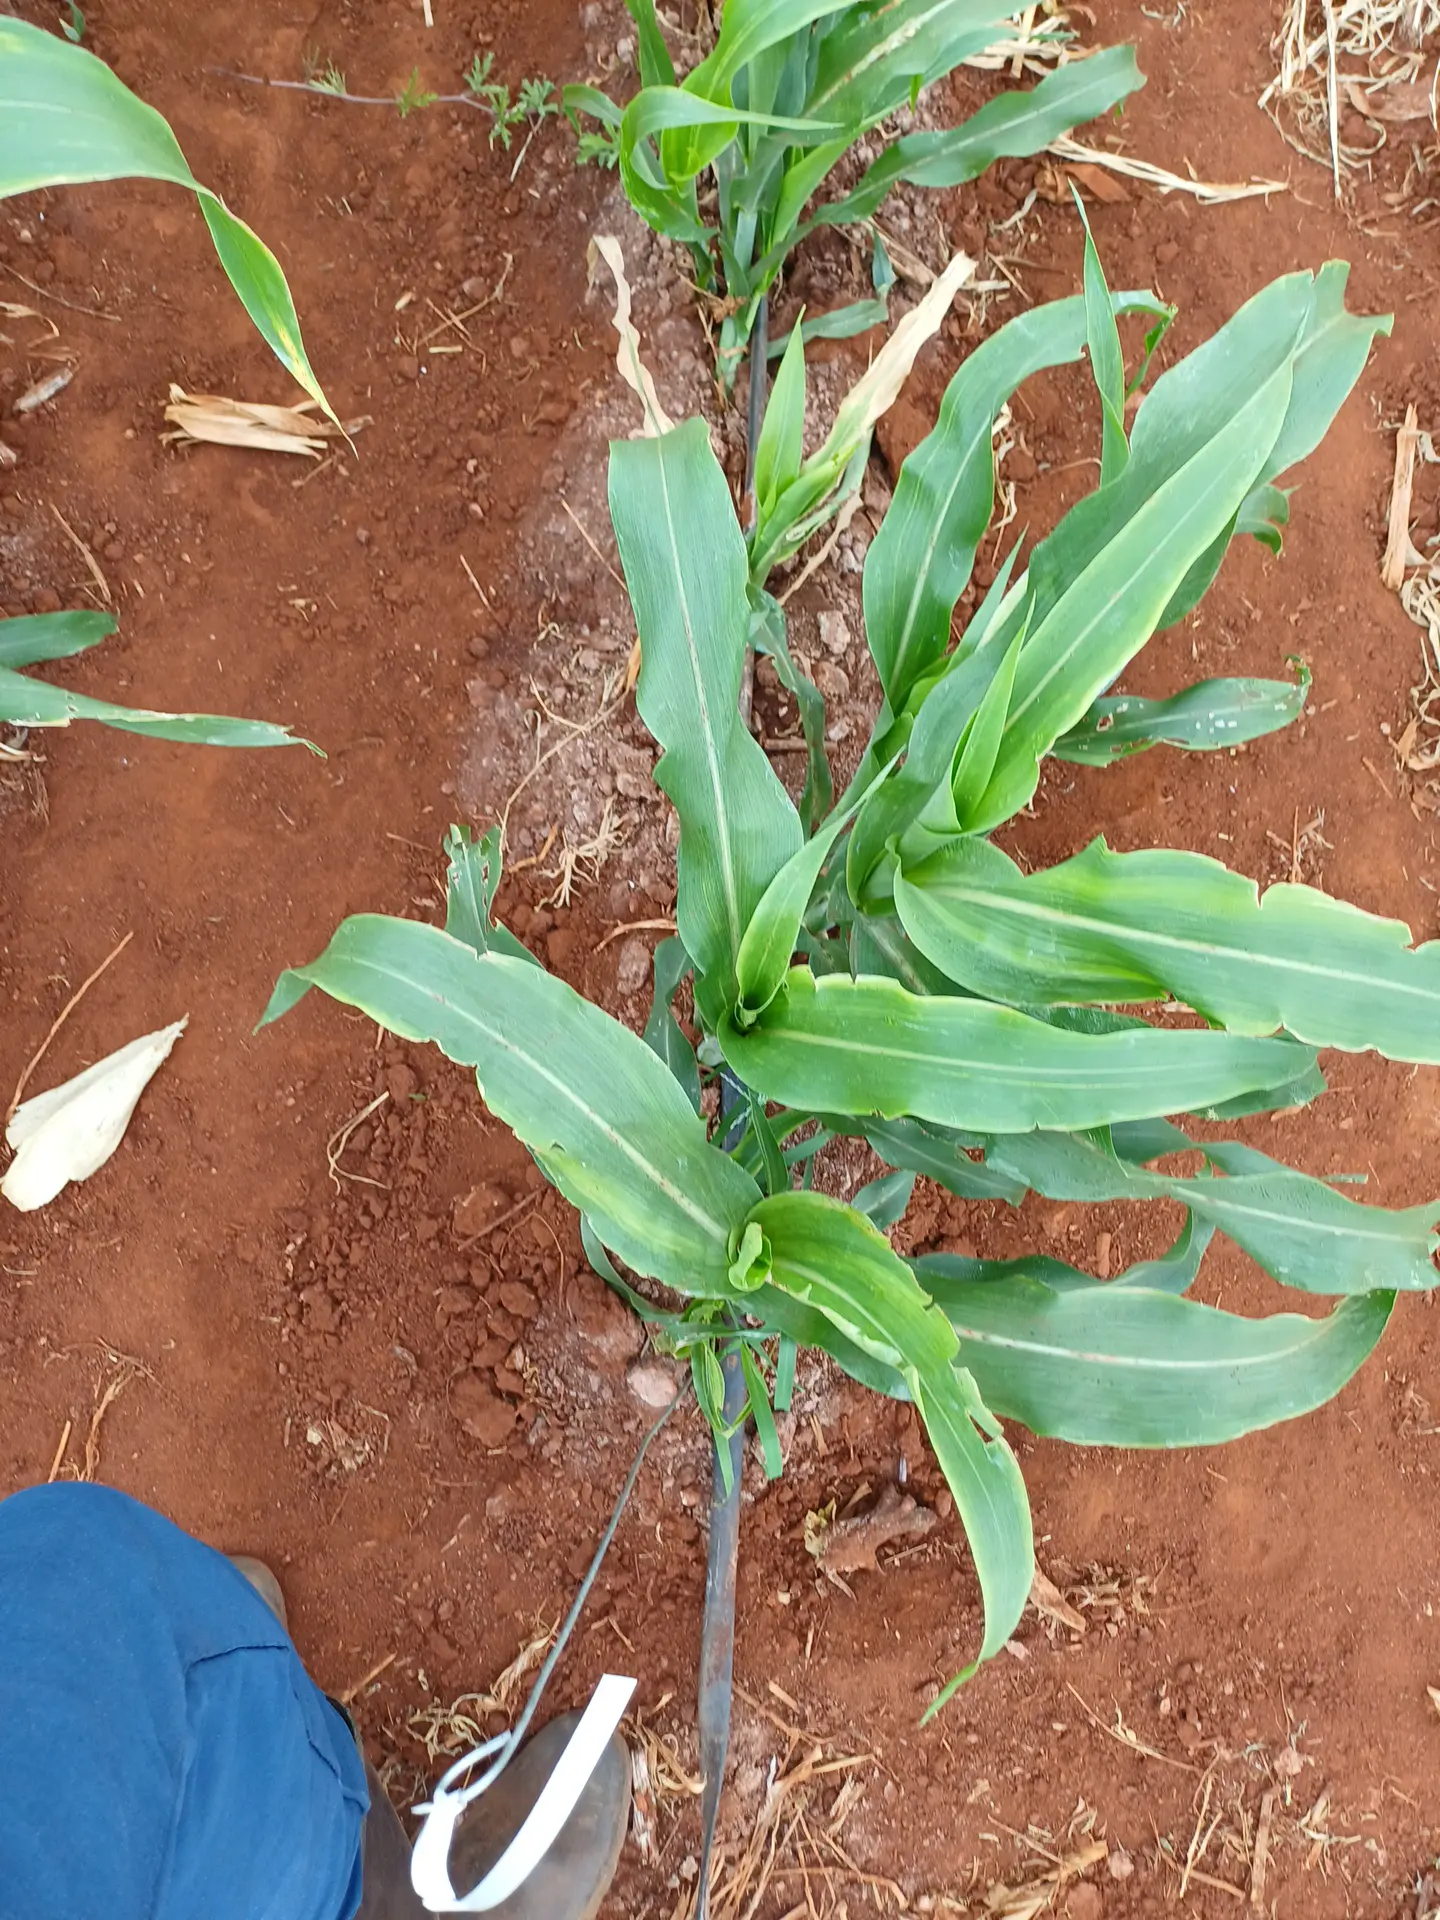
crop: sorghum
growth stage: vegetative
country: Kenya
